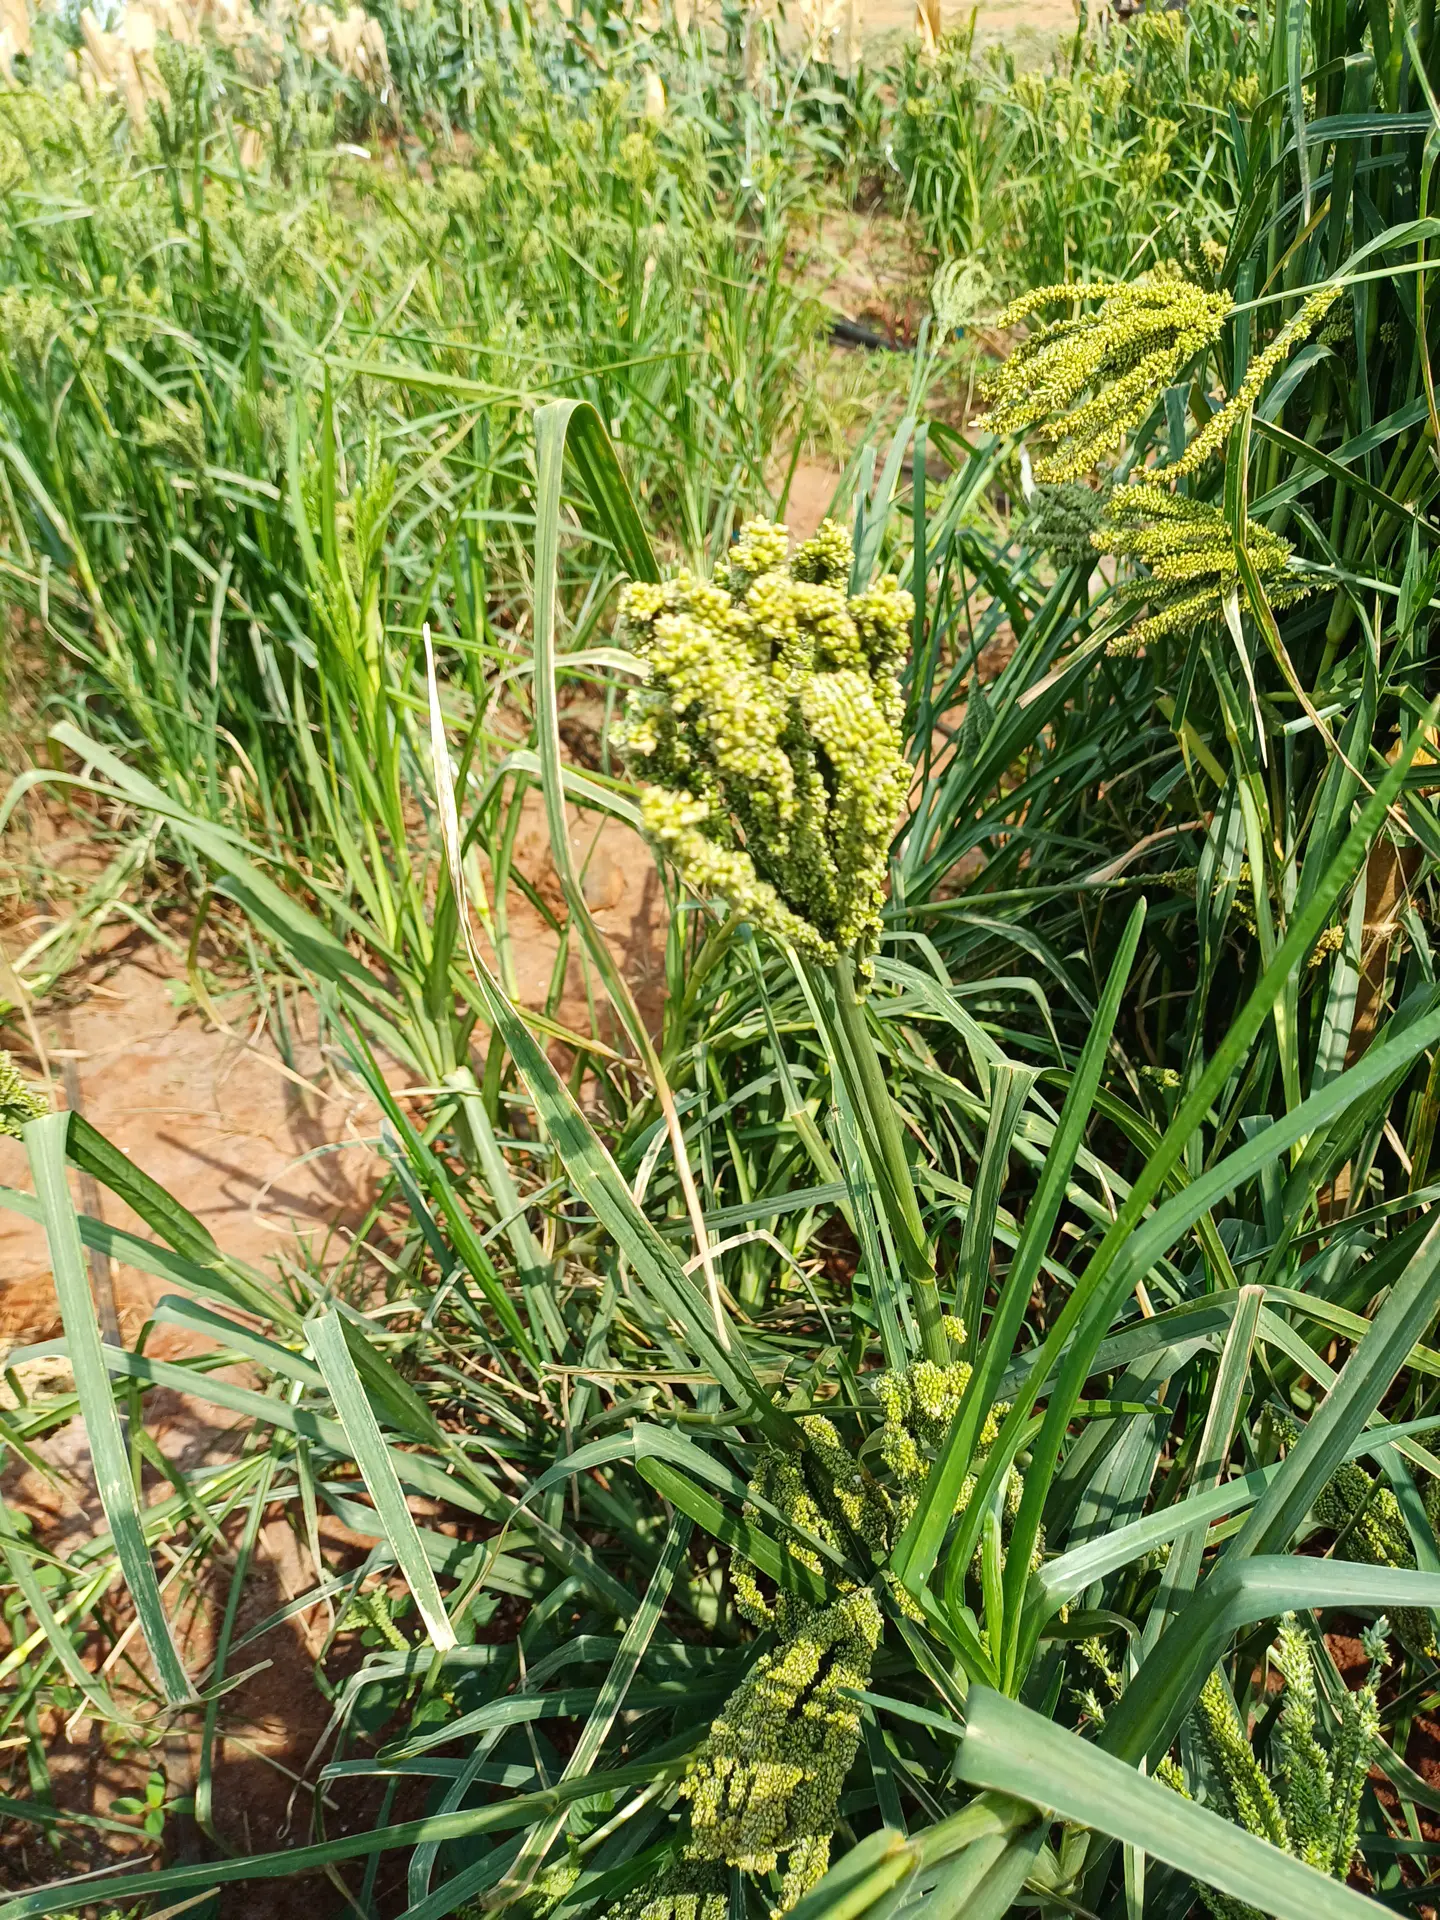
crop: finger millet
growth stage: filling grain
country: Kenya
